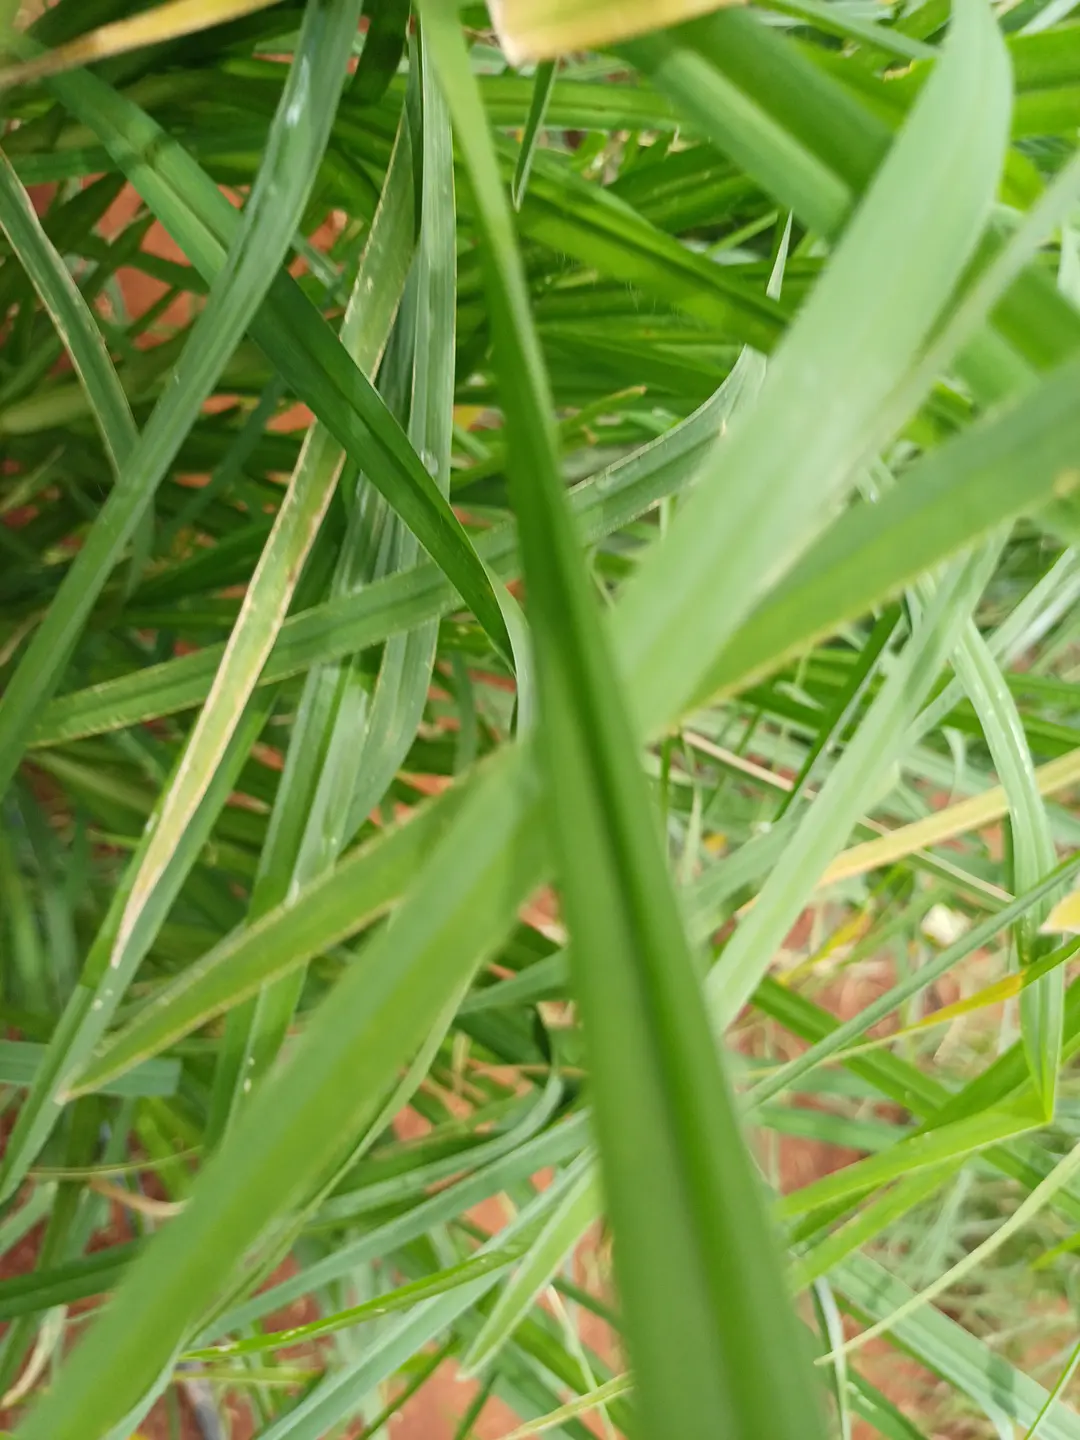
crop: finger millet
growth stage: vegetative
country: Kenya
